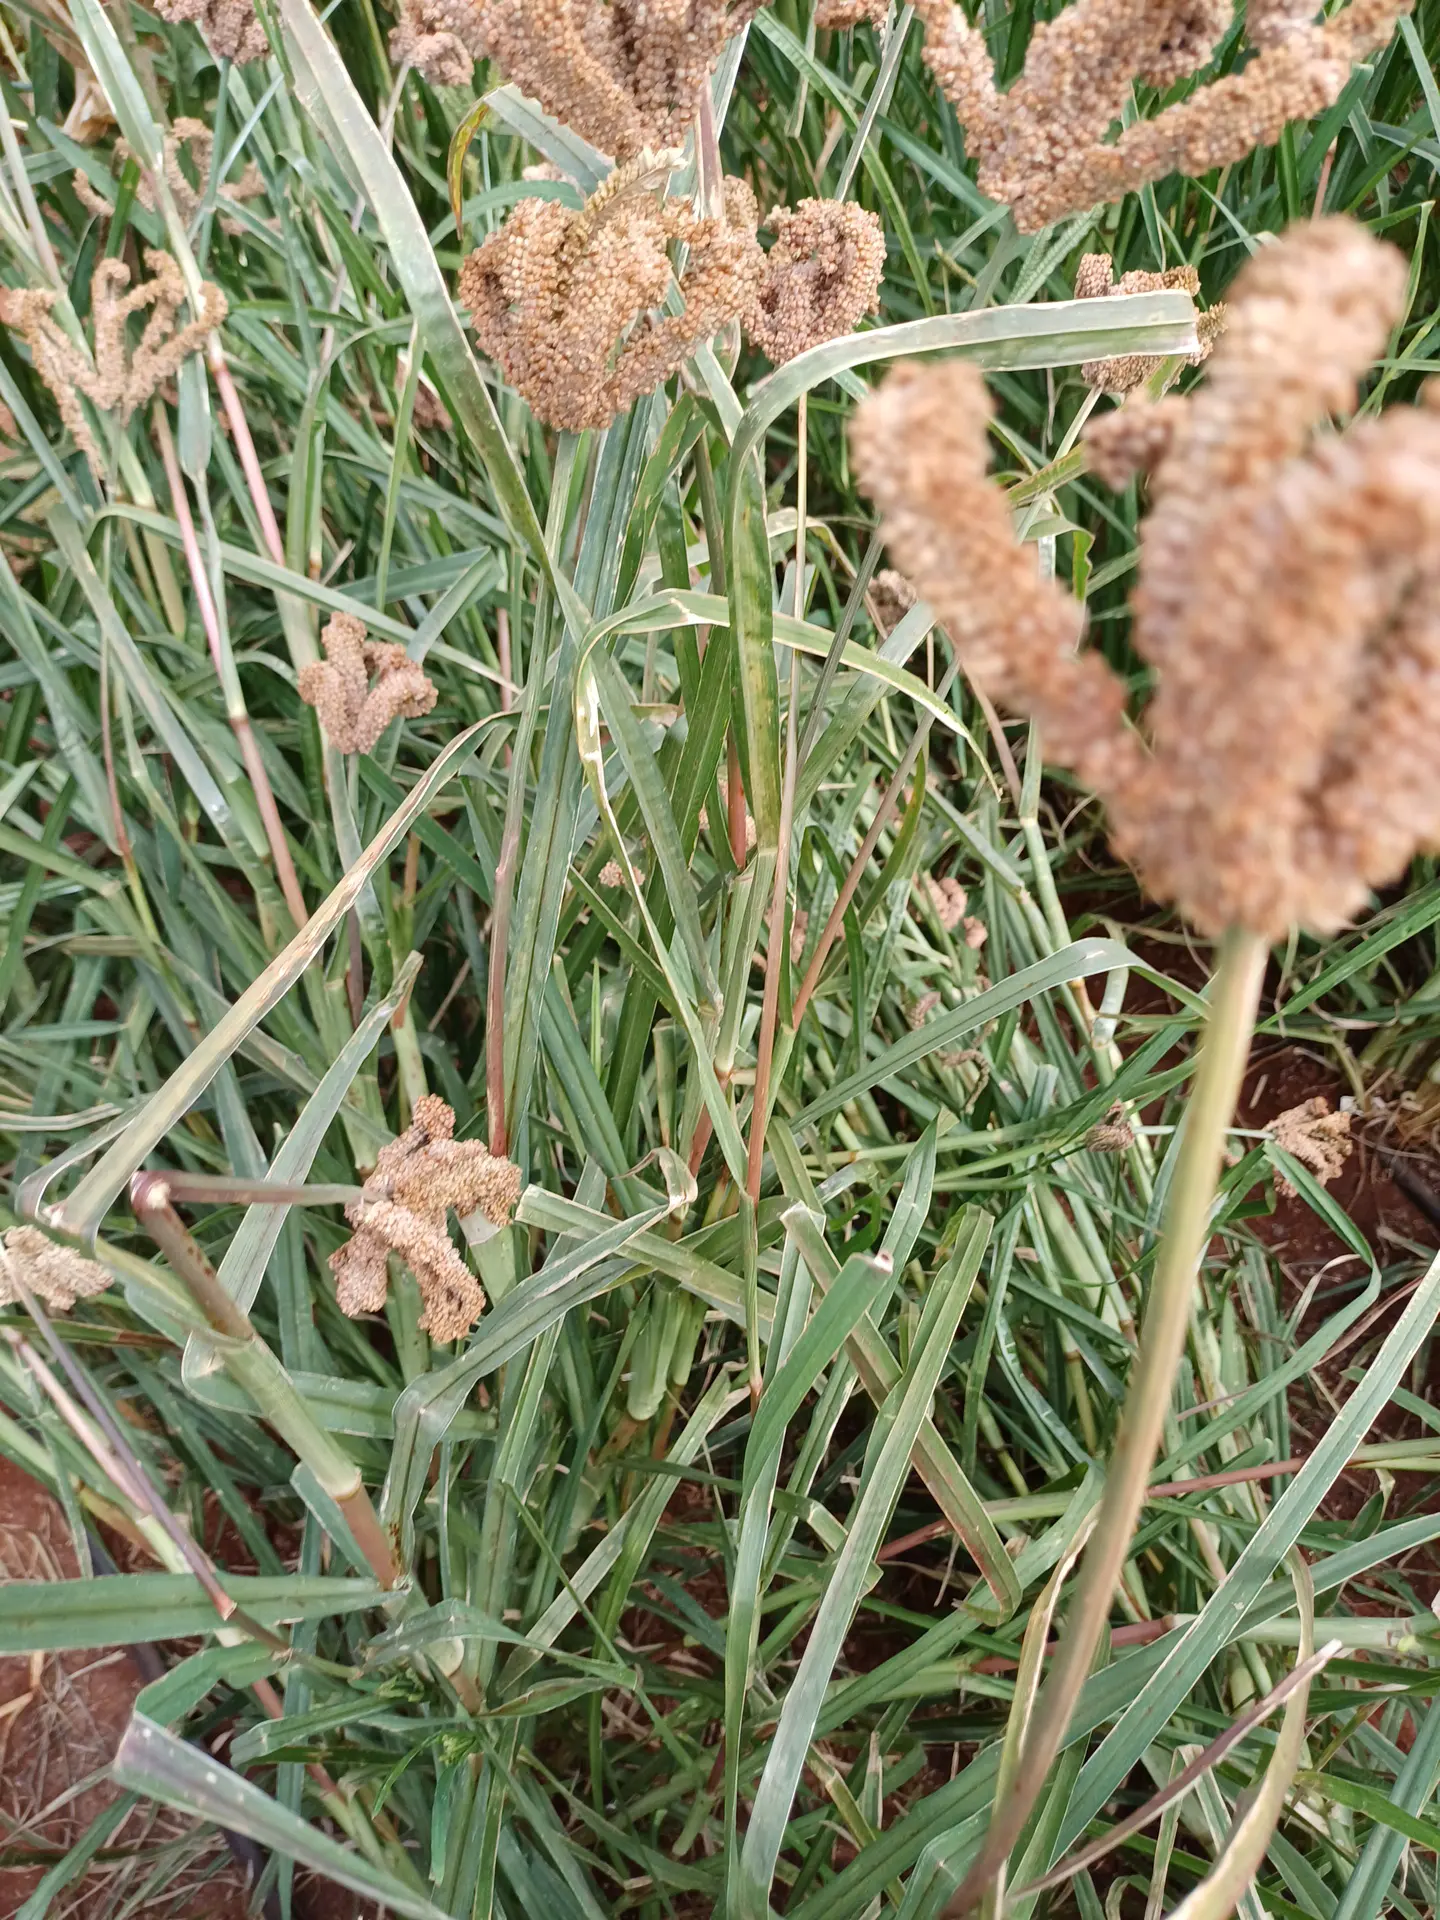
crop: finger millet
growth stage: filling grain
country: Kenya
